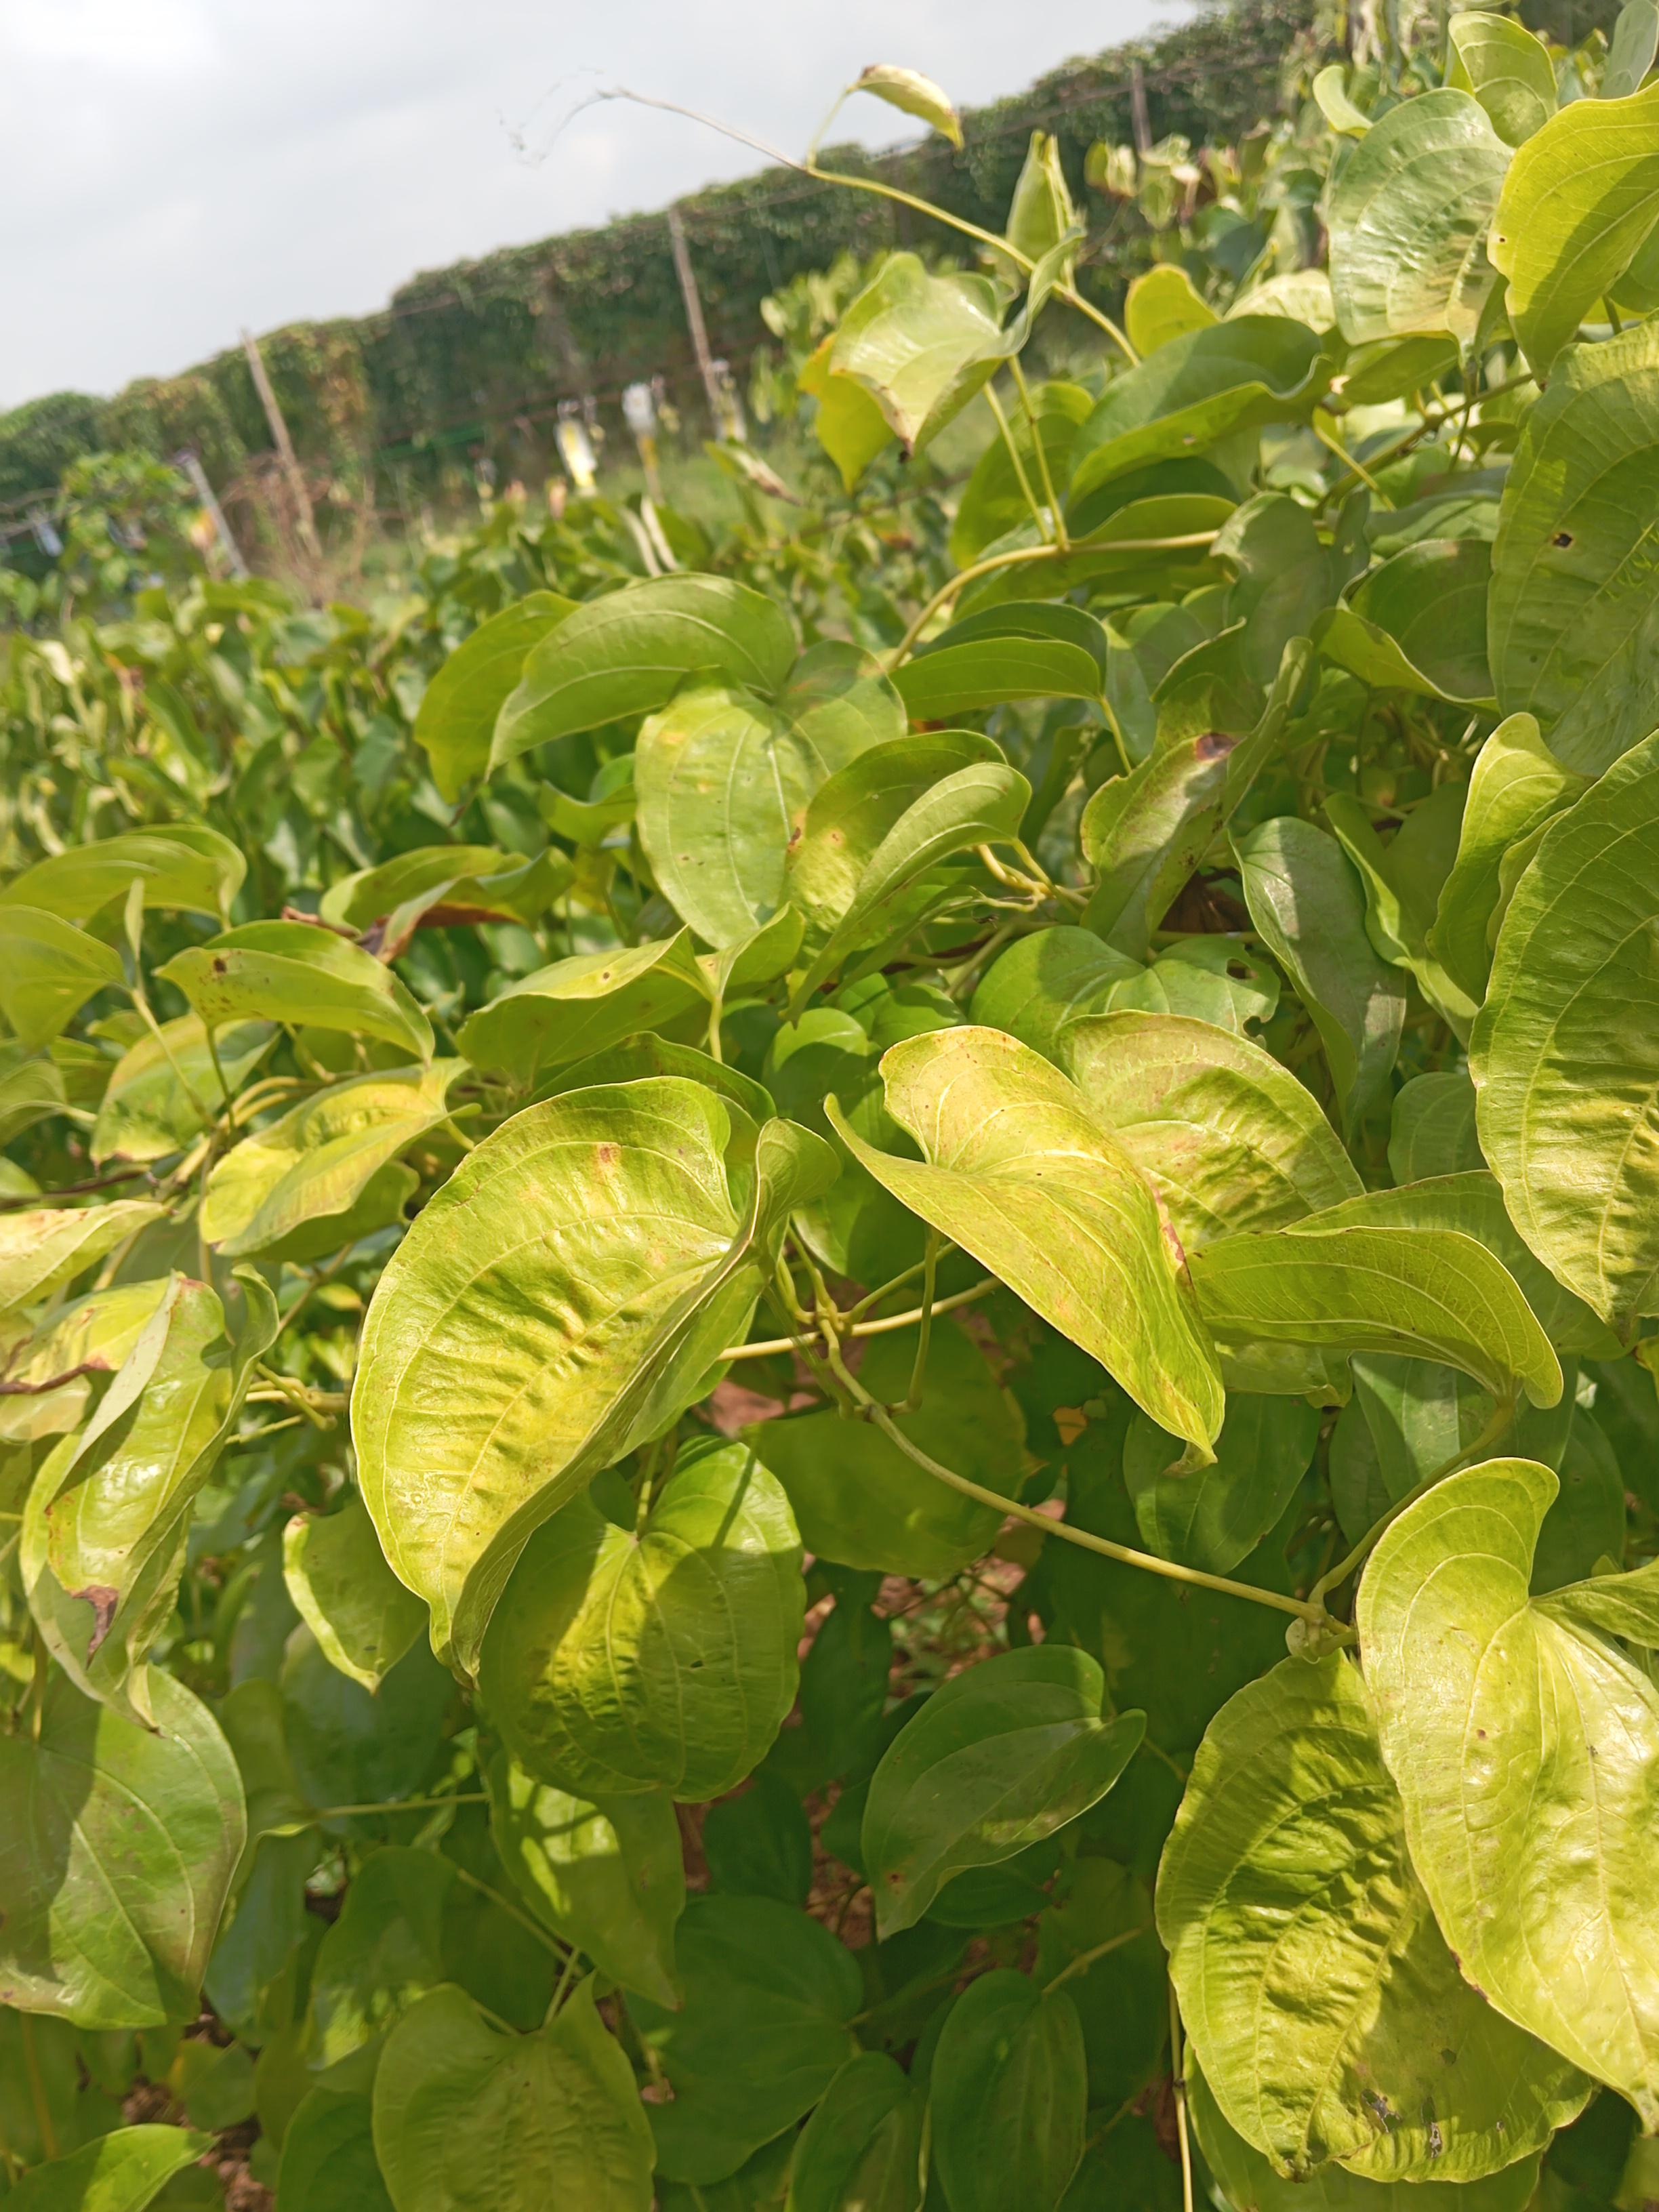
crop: yam
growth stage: maturity
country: Nigeria
